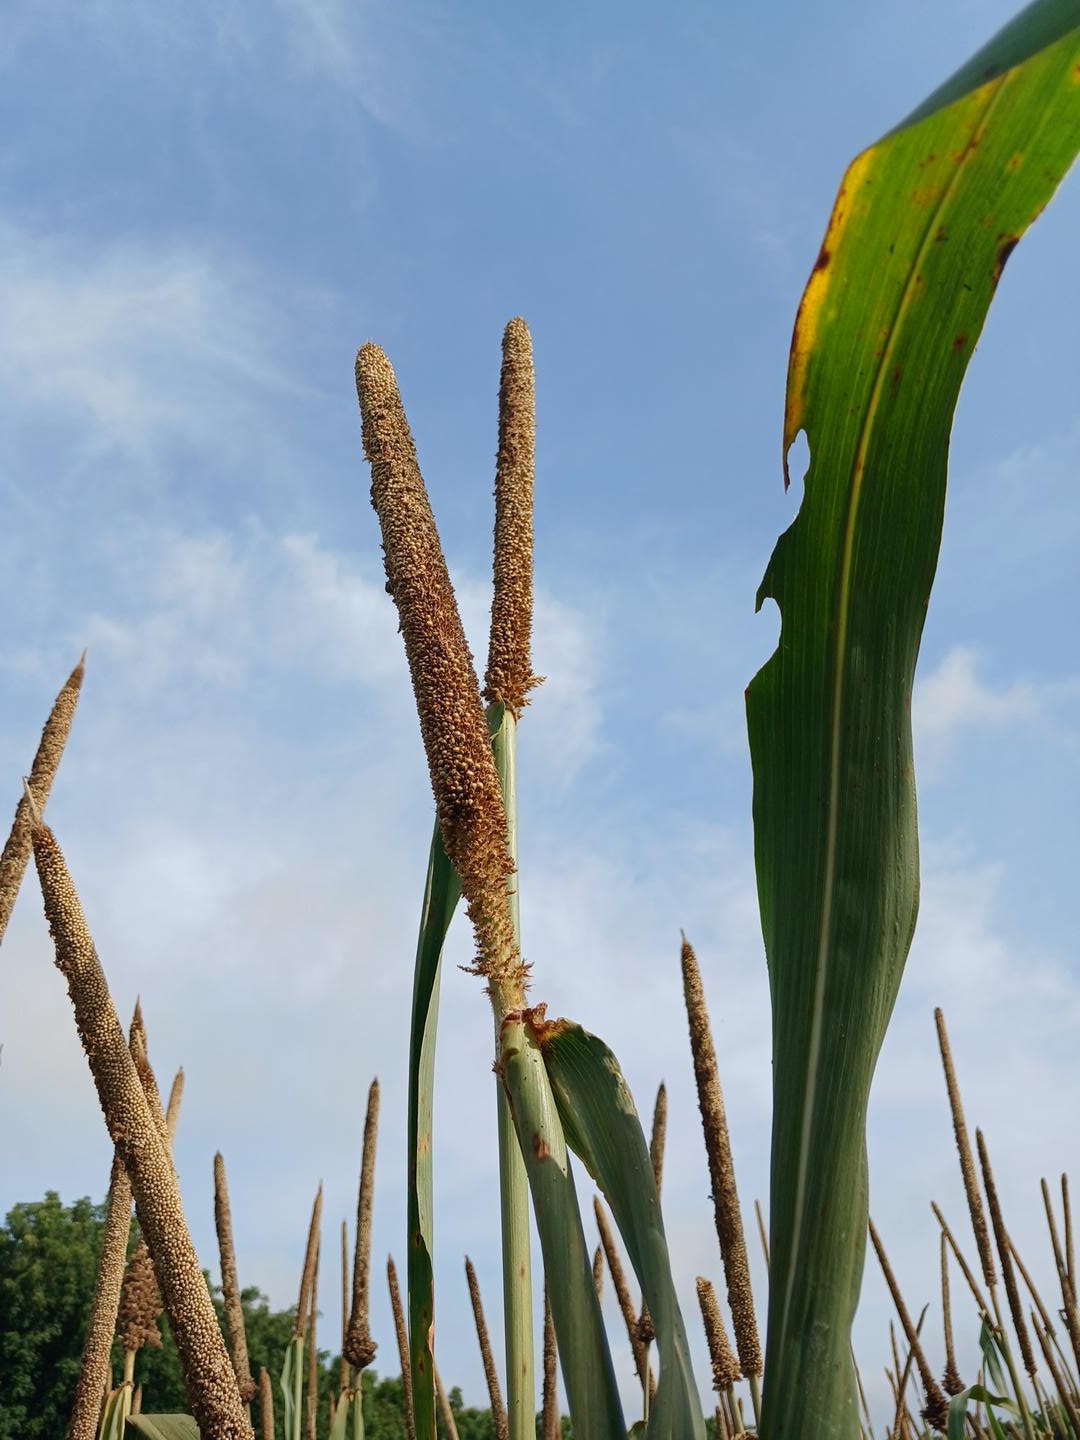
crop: pearl millet
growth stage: maturity
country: Senegal
